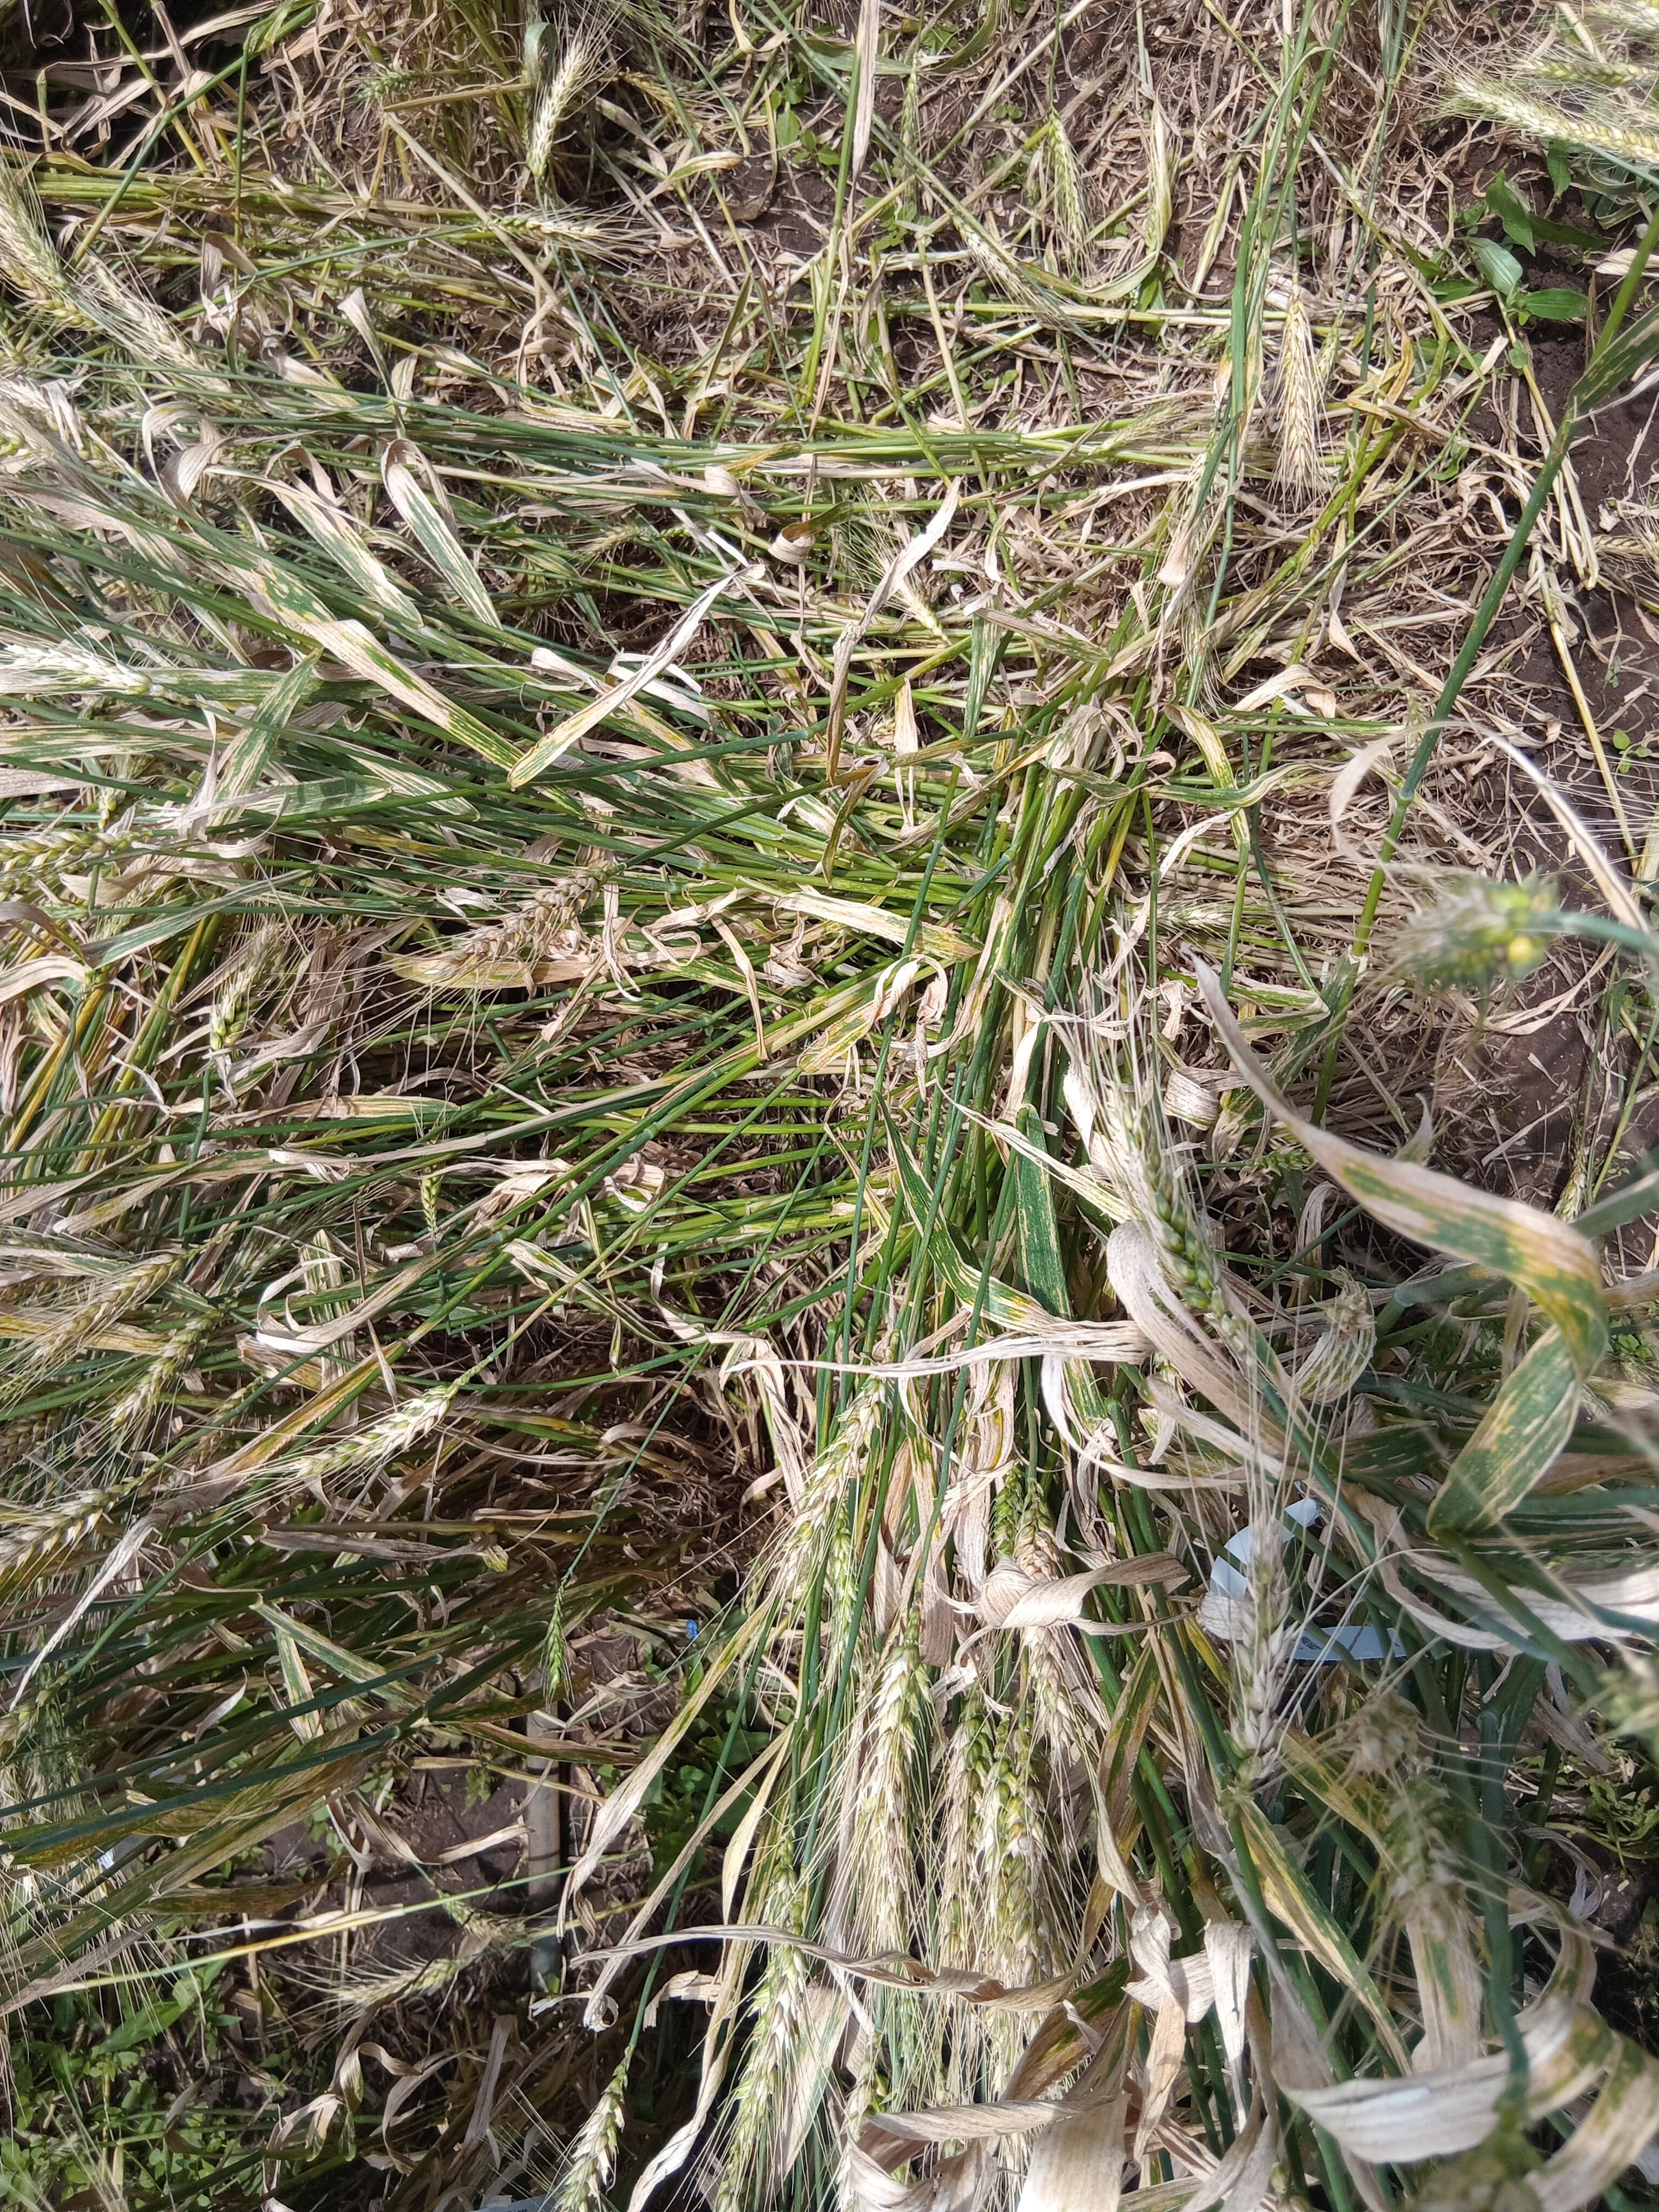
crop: wheat
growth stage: maturity
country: Kenya
